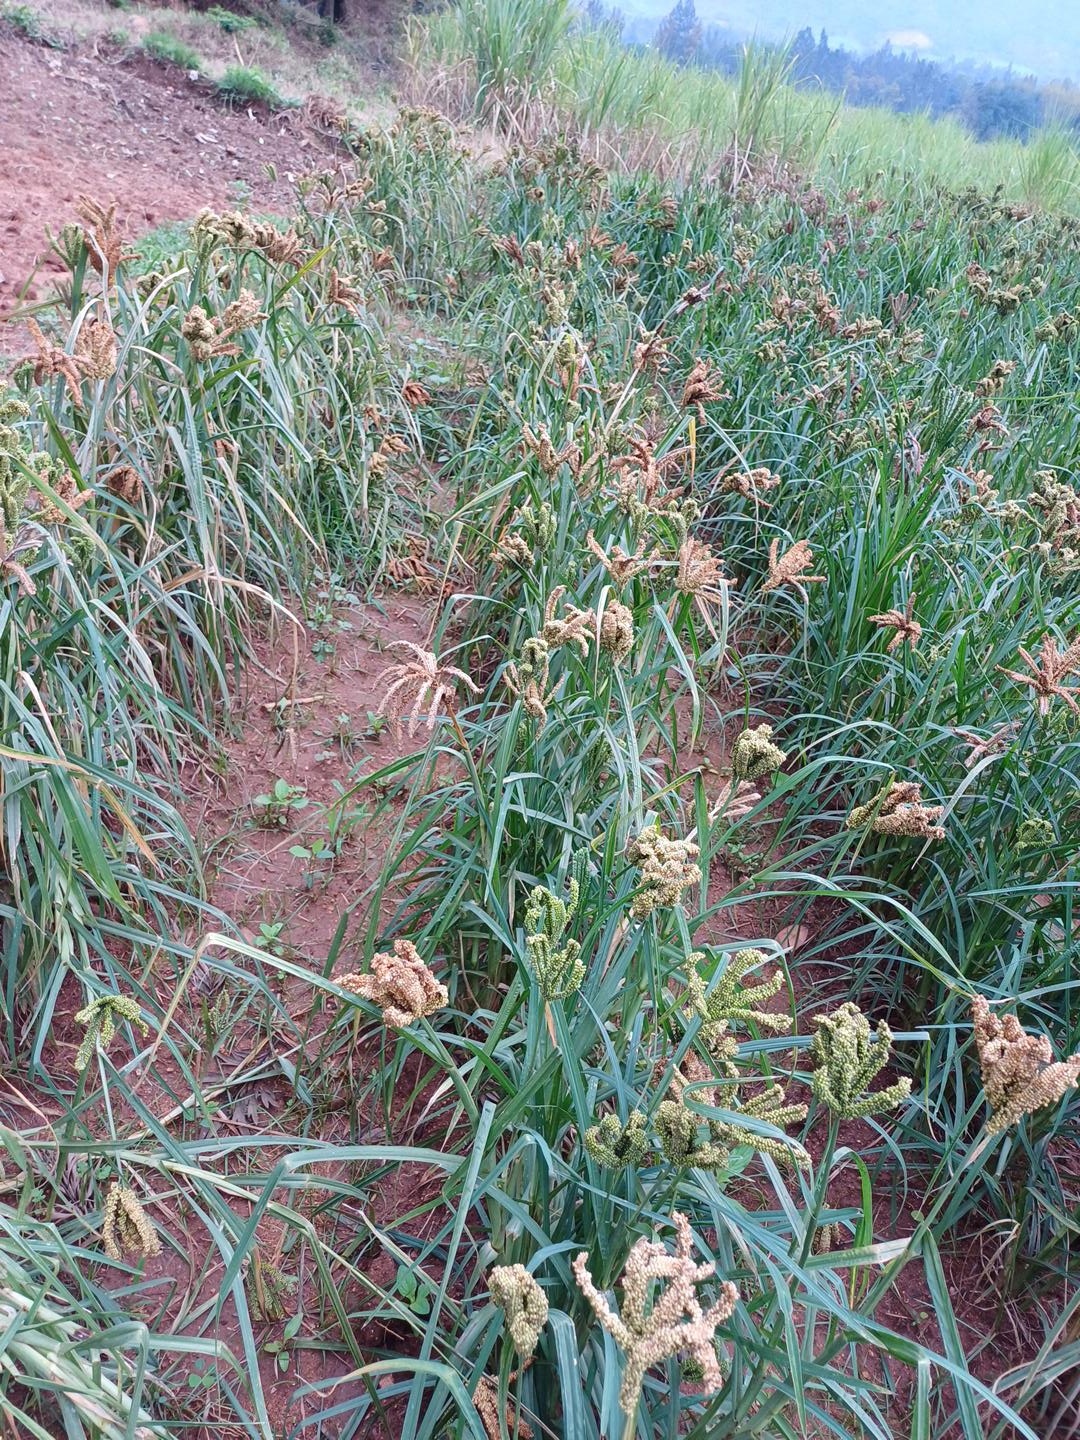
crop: finger millet
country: Kenya
